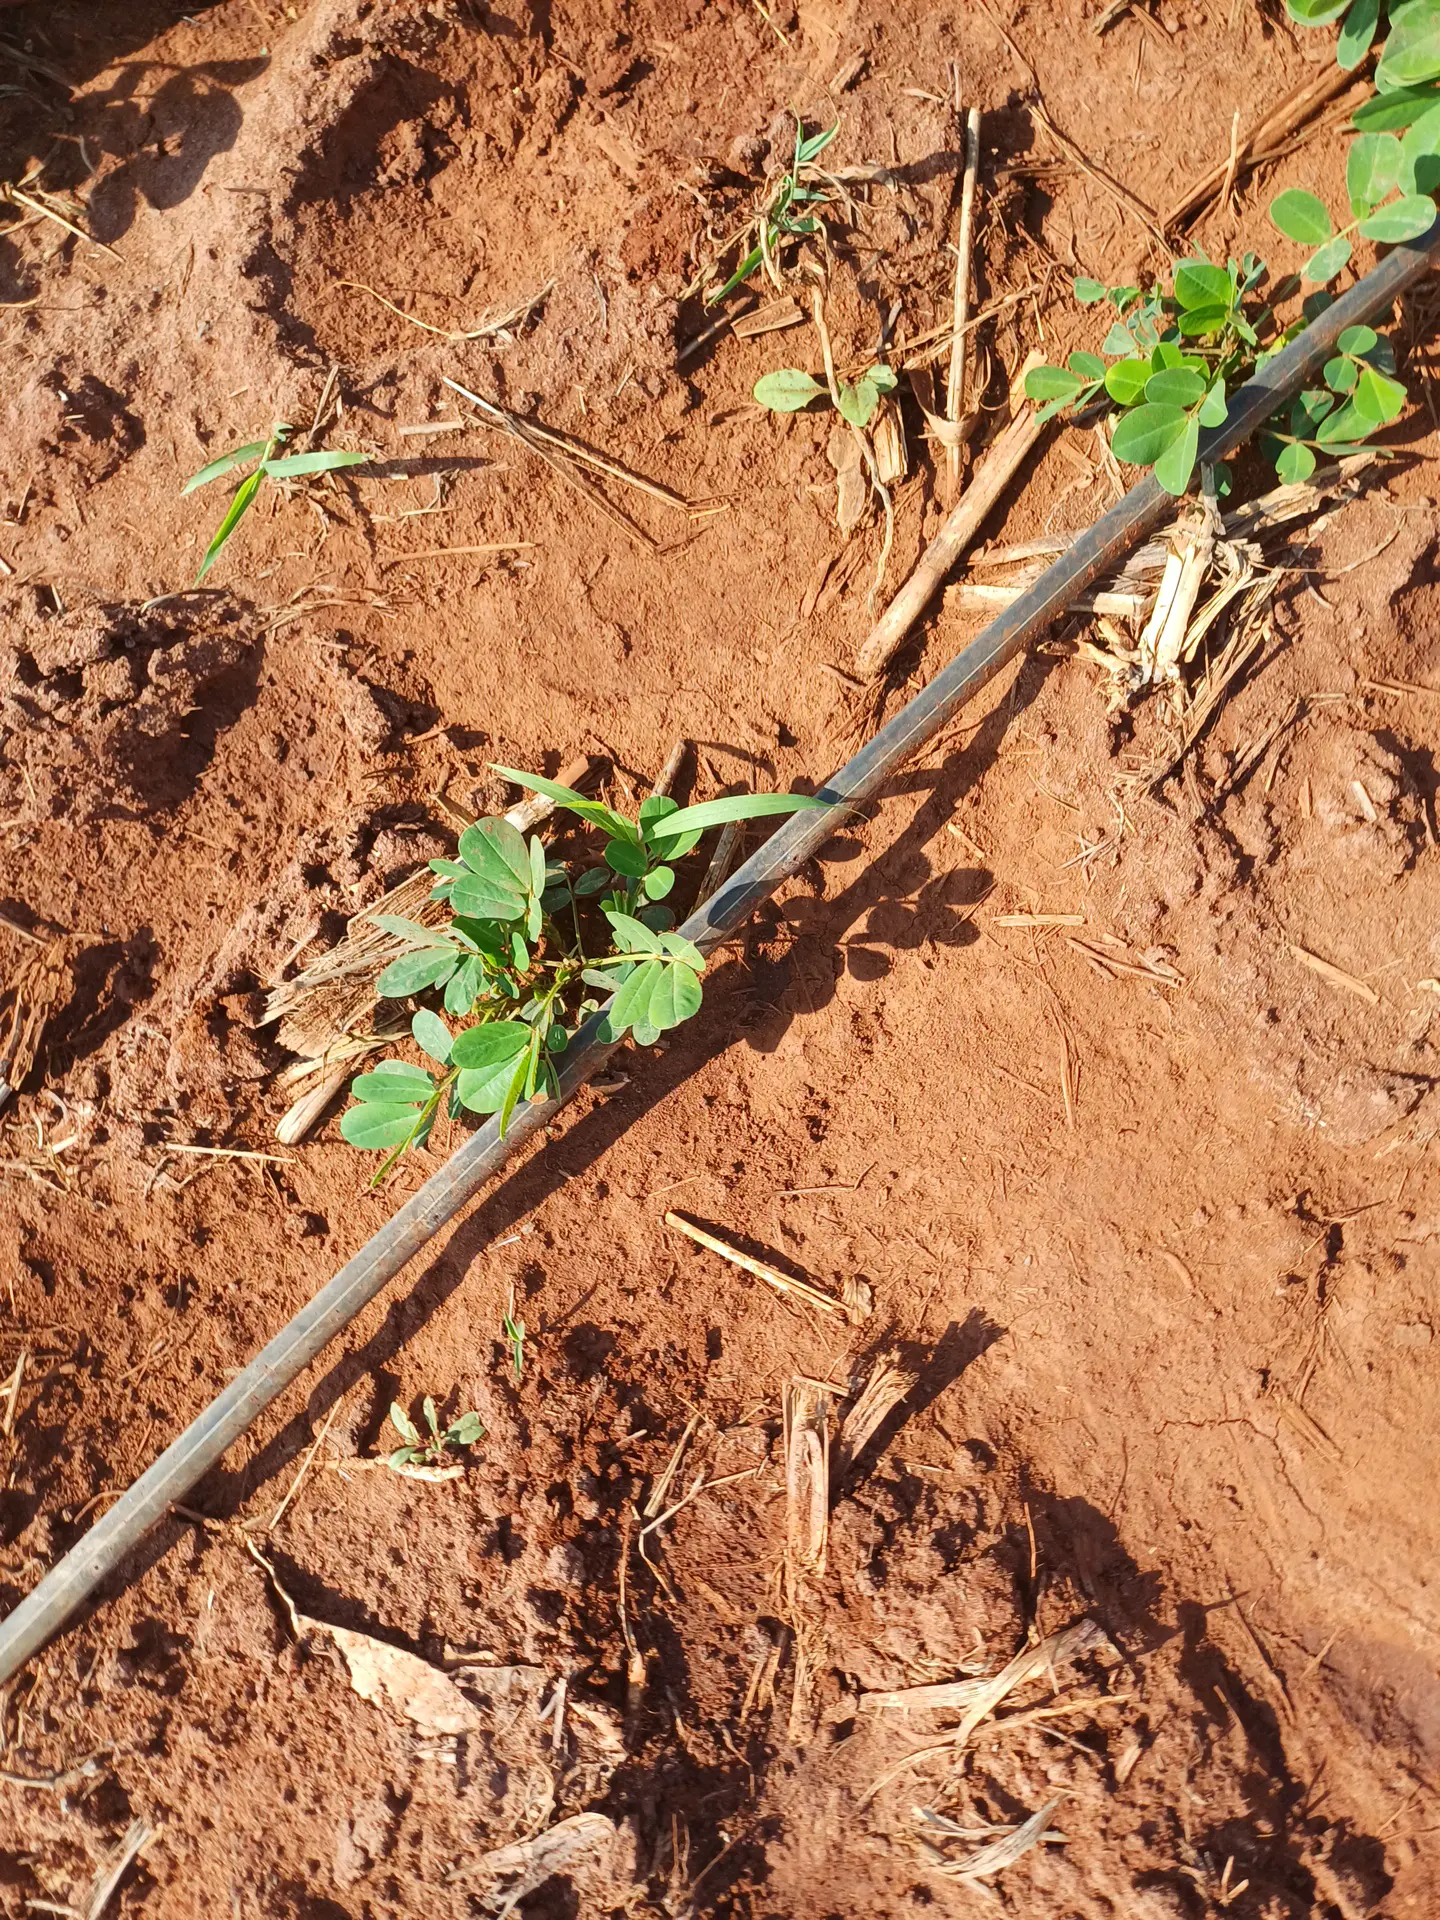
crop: groundnut
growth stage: vegetative
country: Kenya
